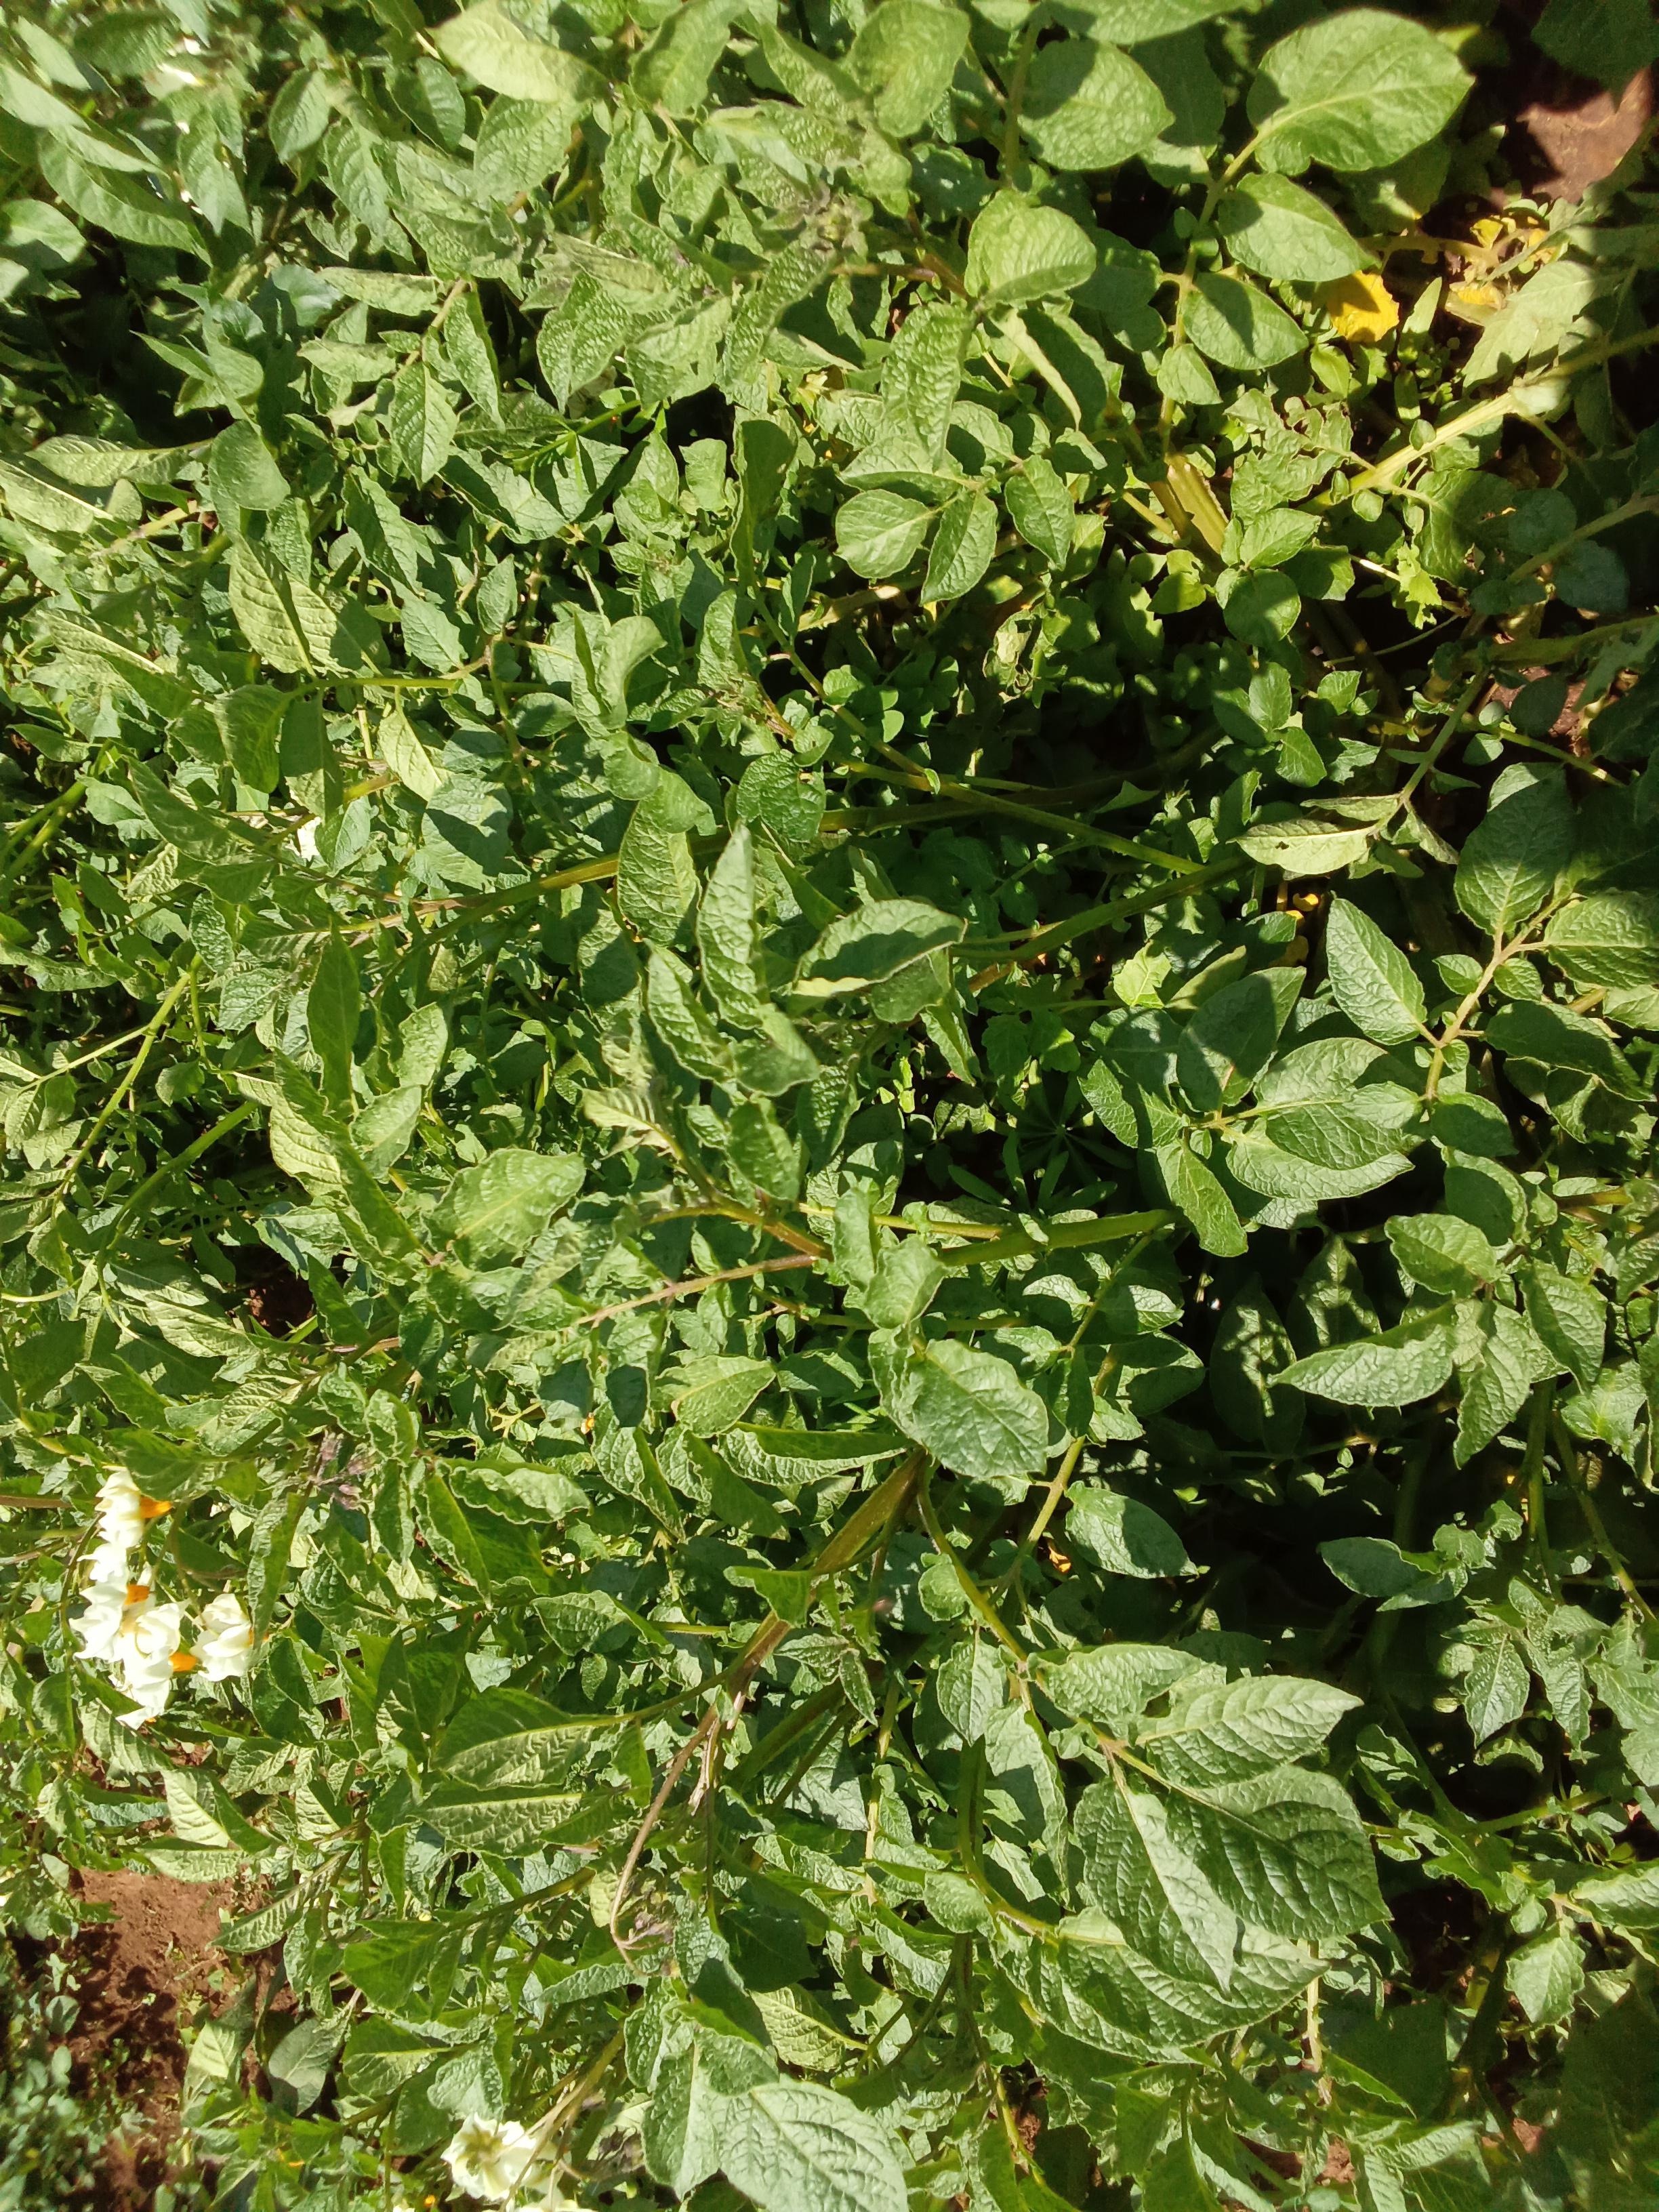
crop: potato
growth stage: flowering
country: Kenya
